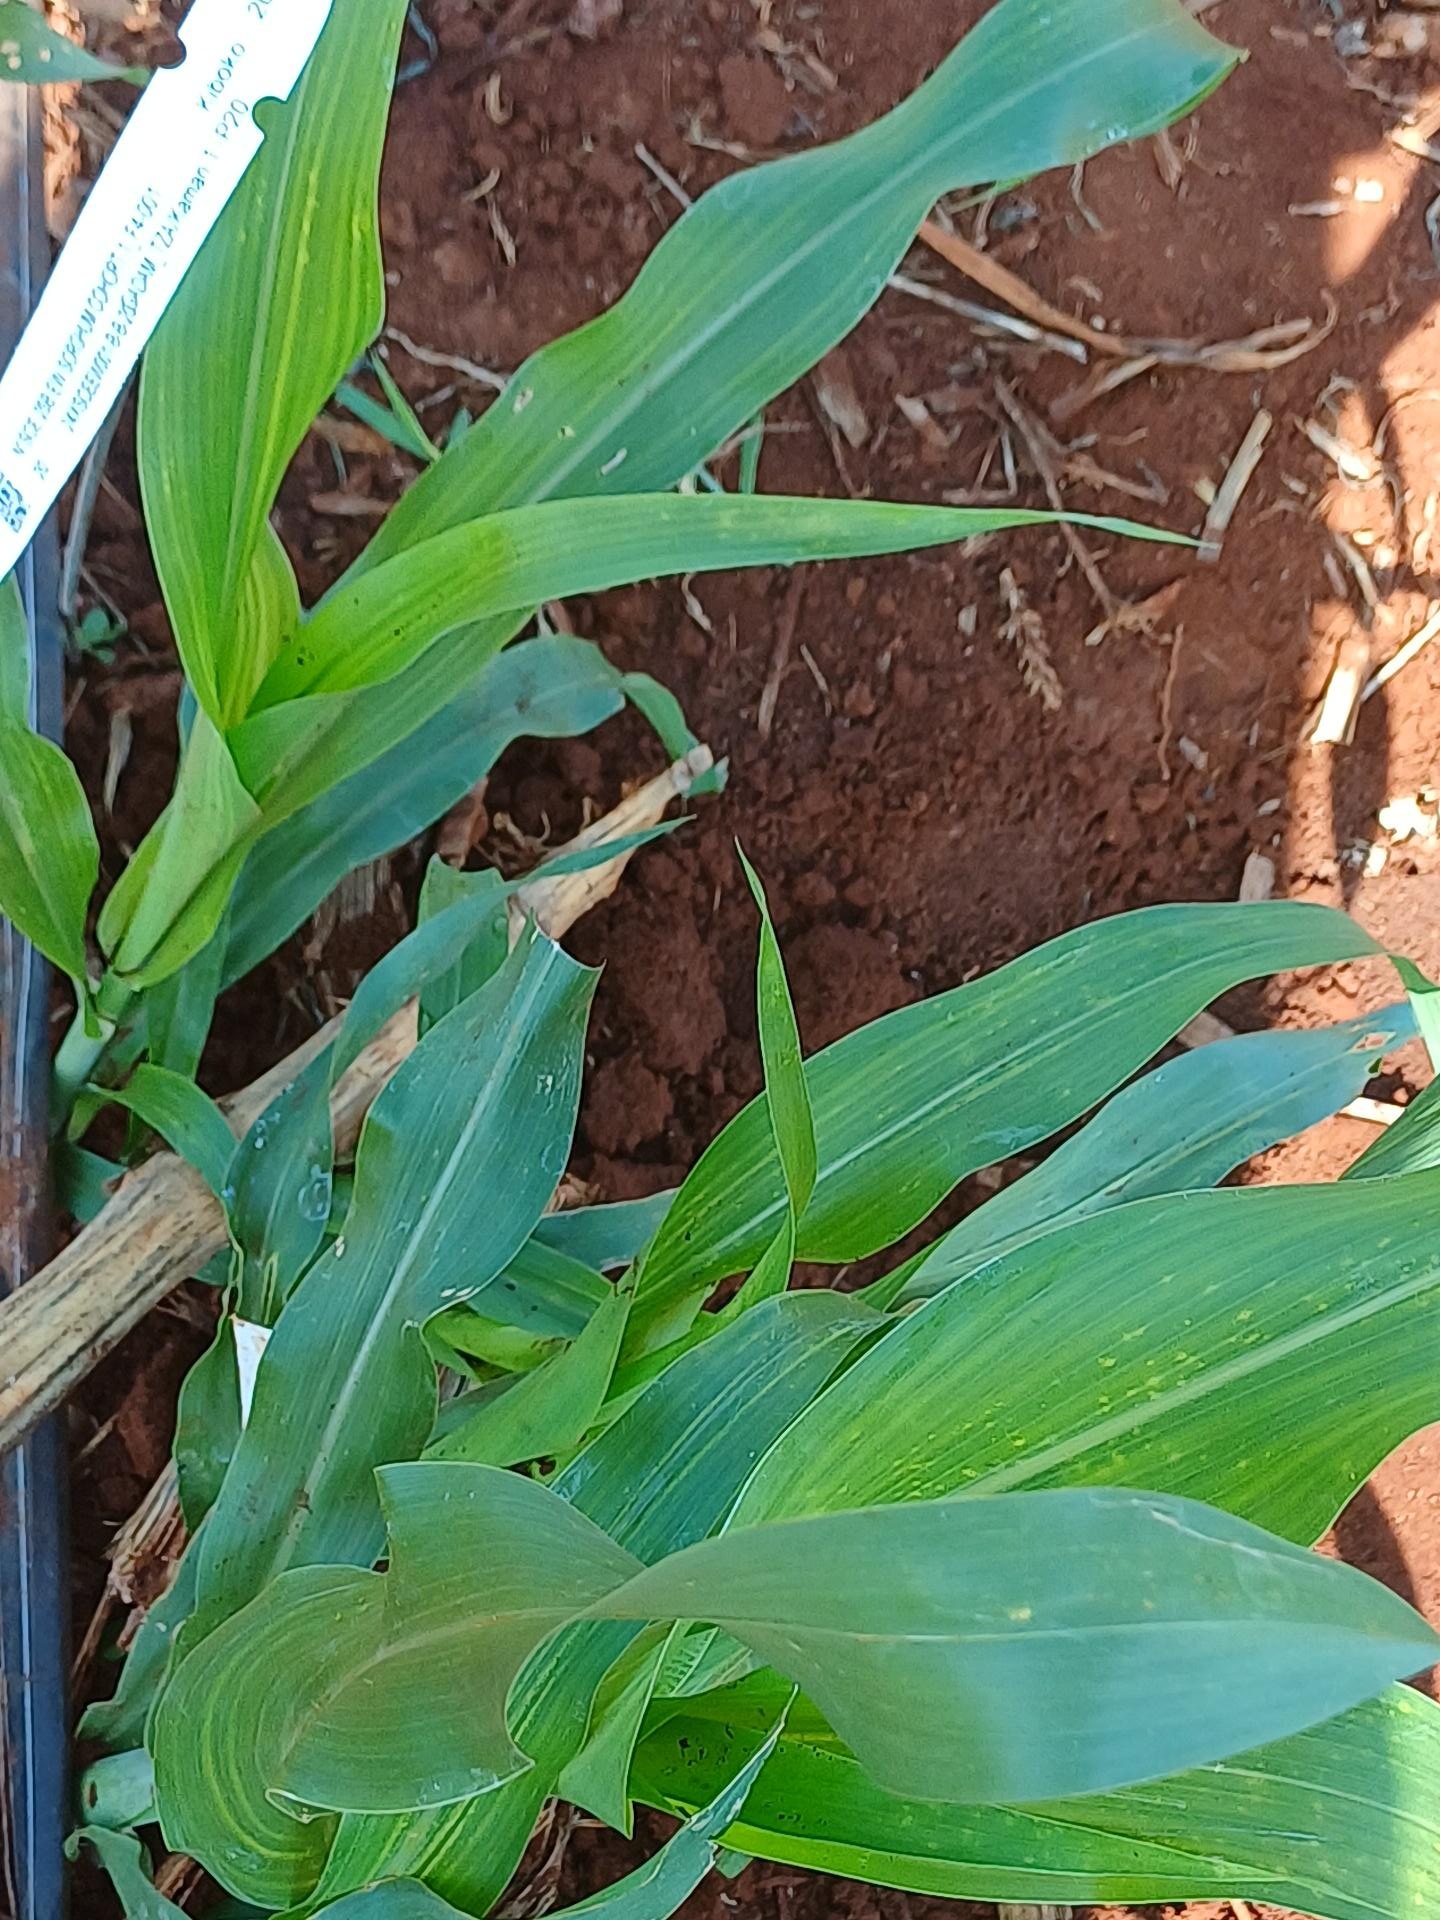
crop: sorghum
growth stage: vegetative
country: Kenya
